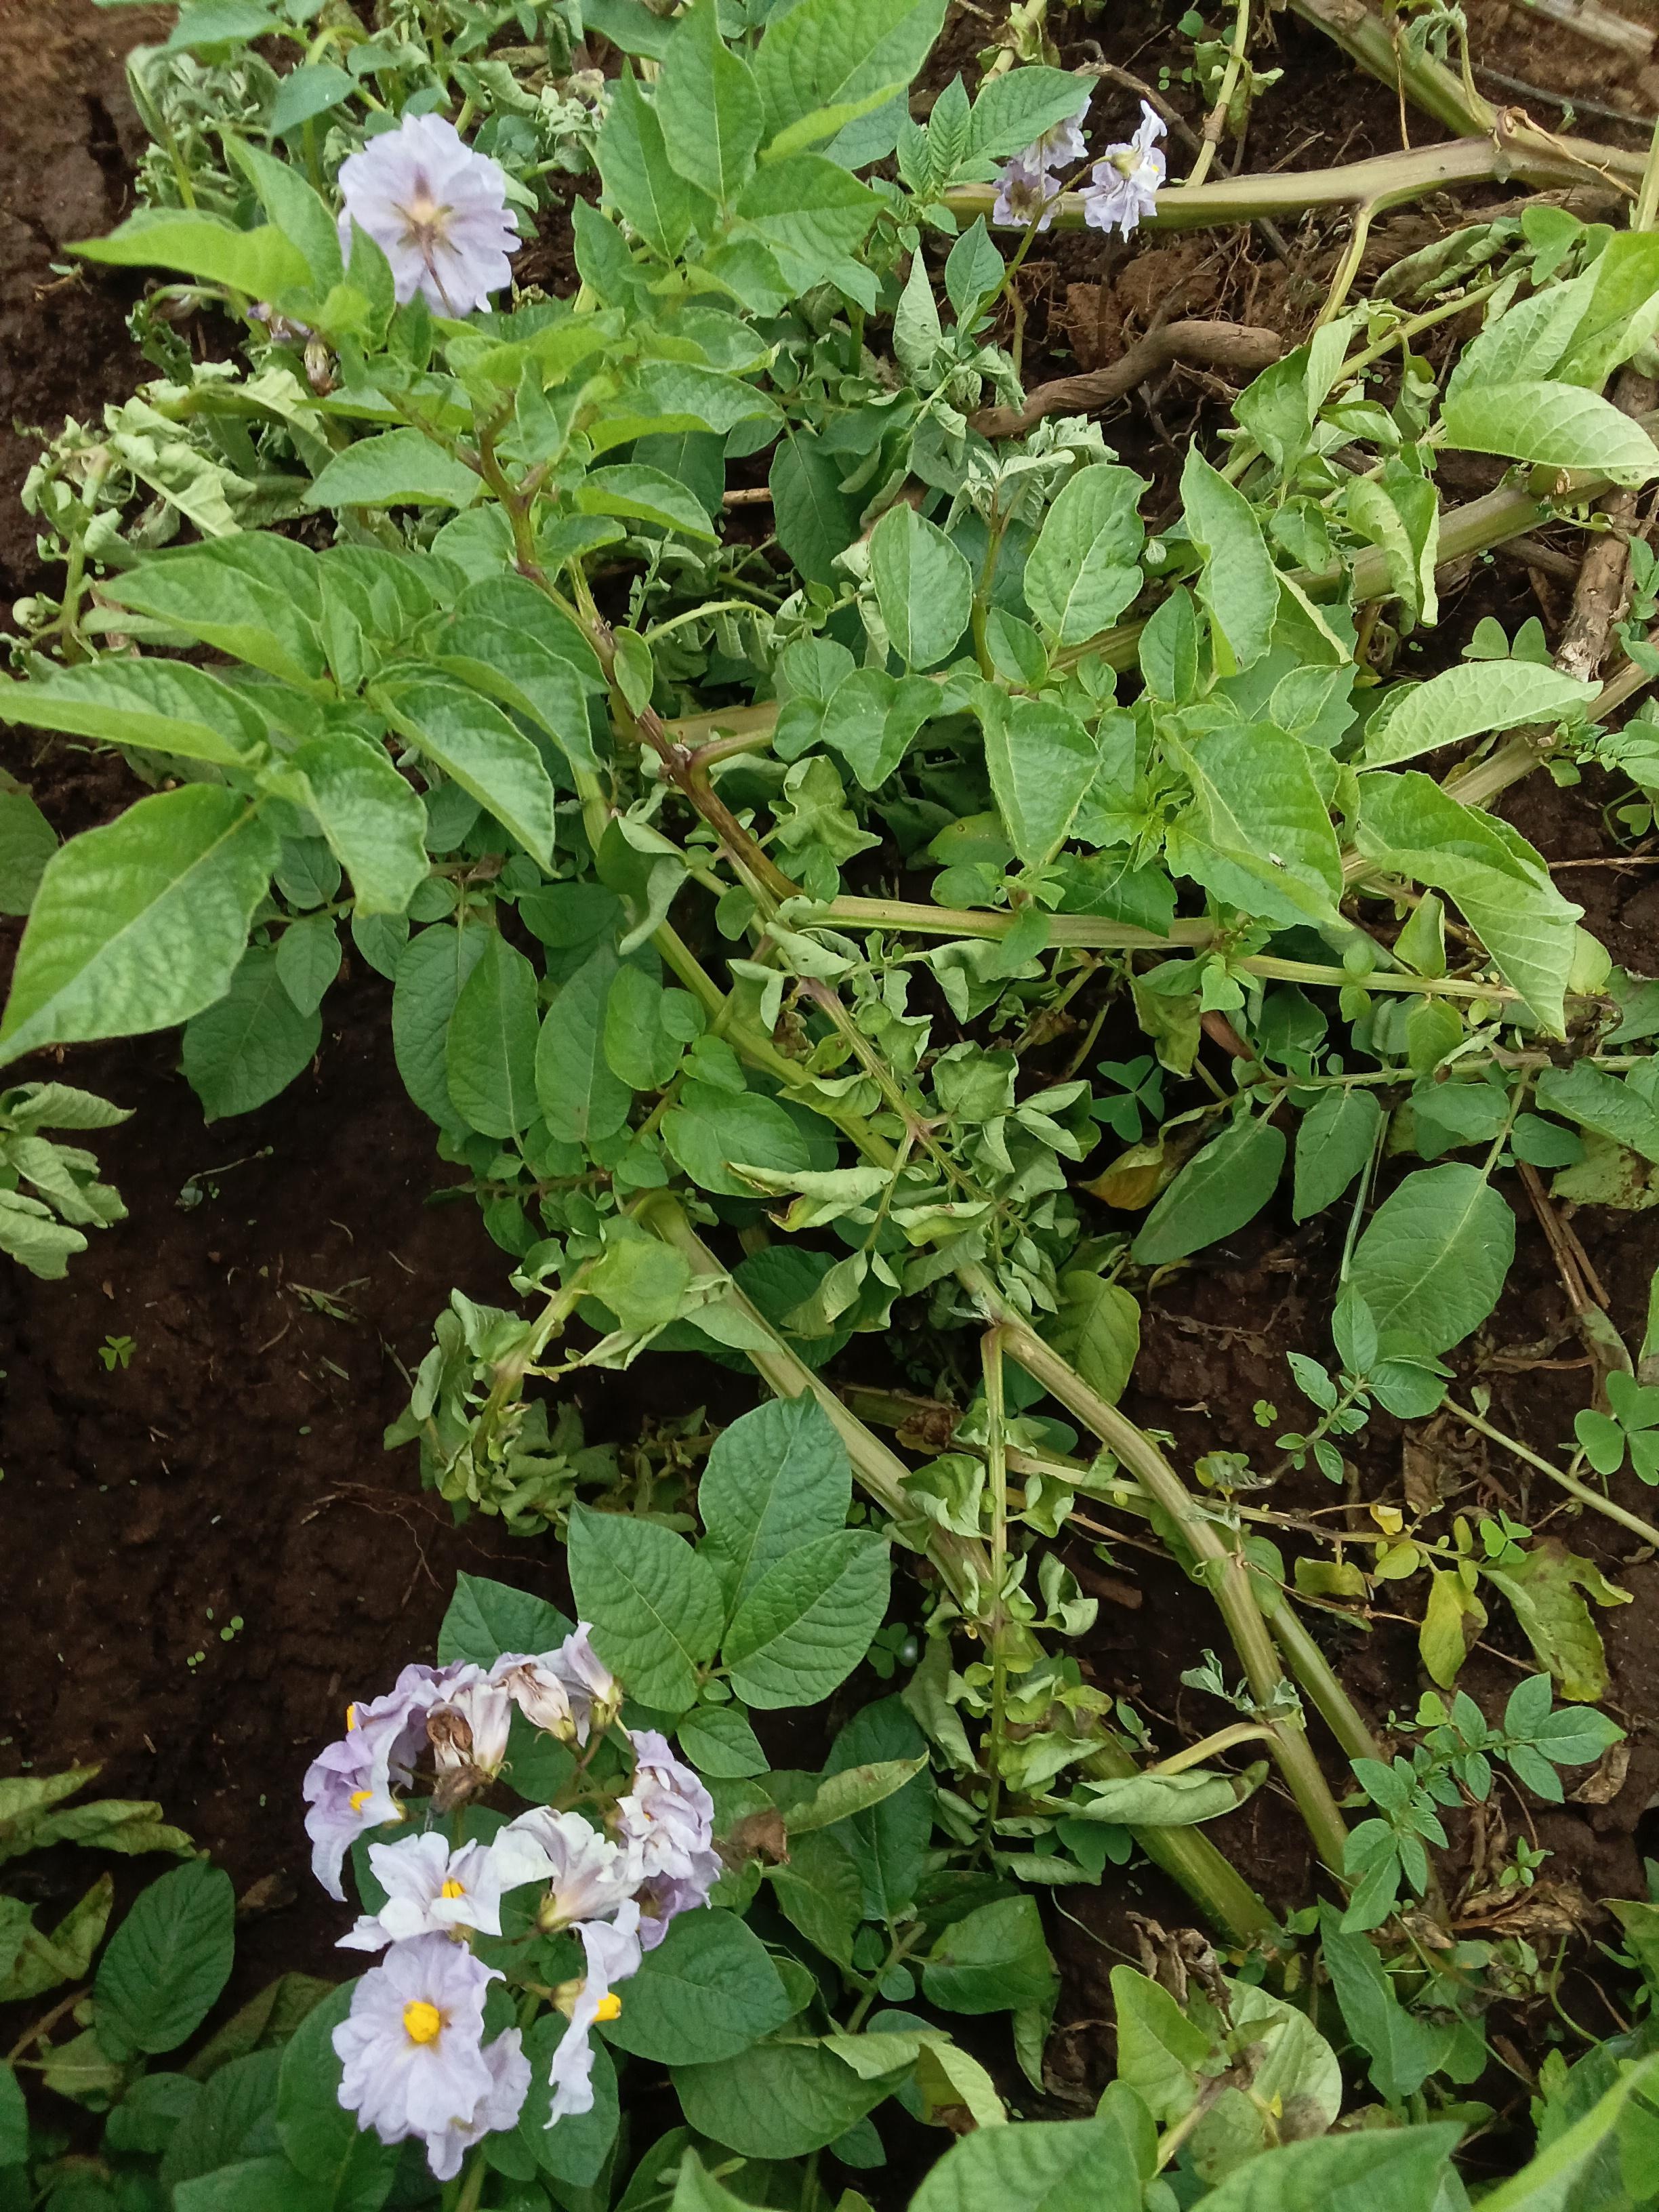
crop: potato
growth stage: flowering
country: Kenya
